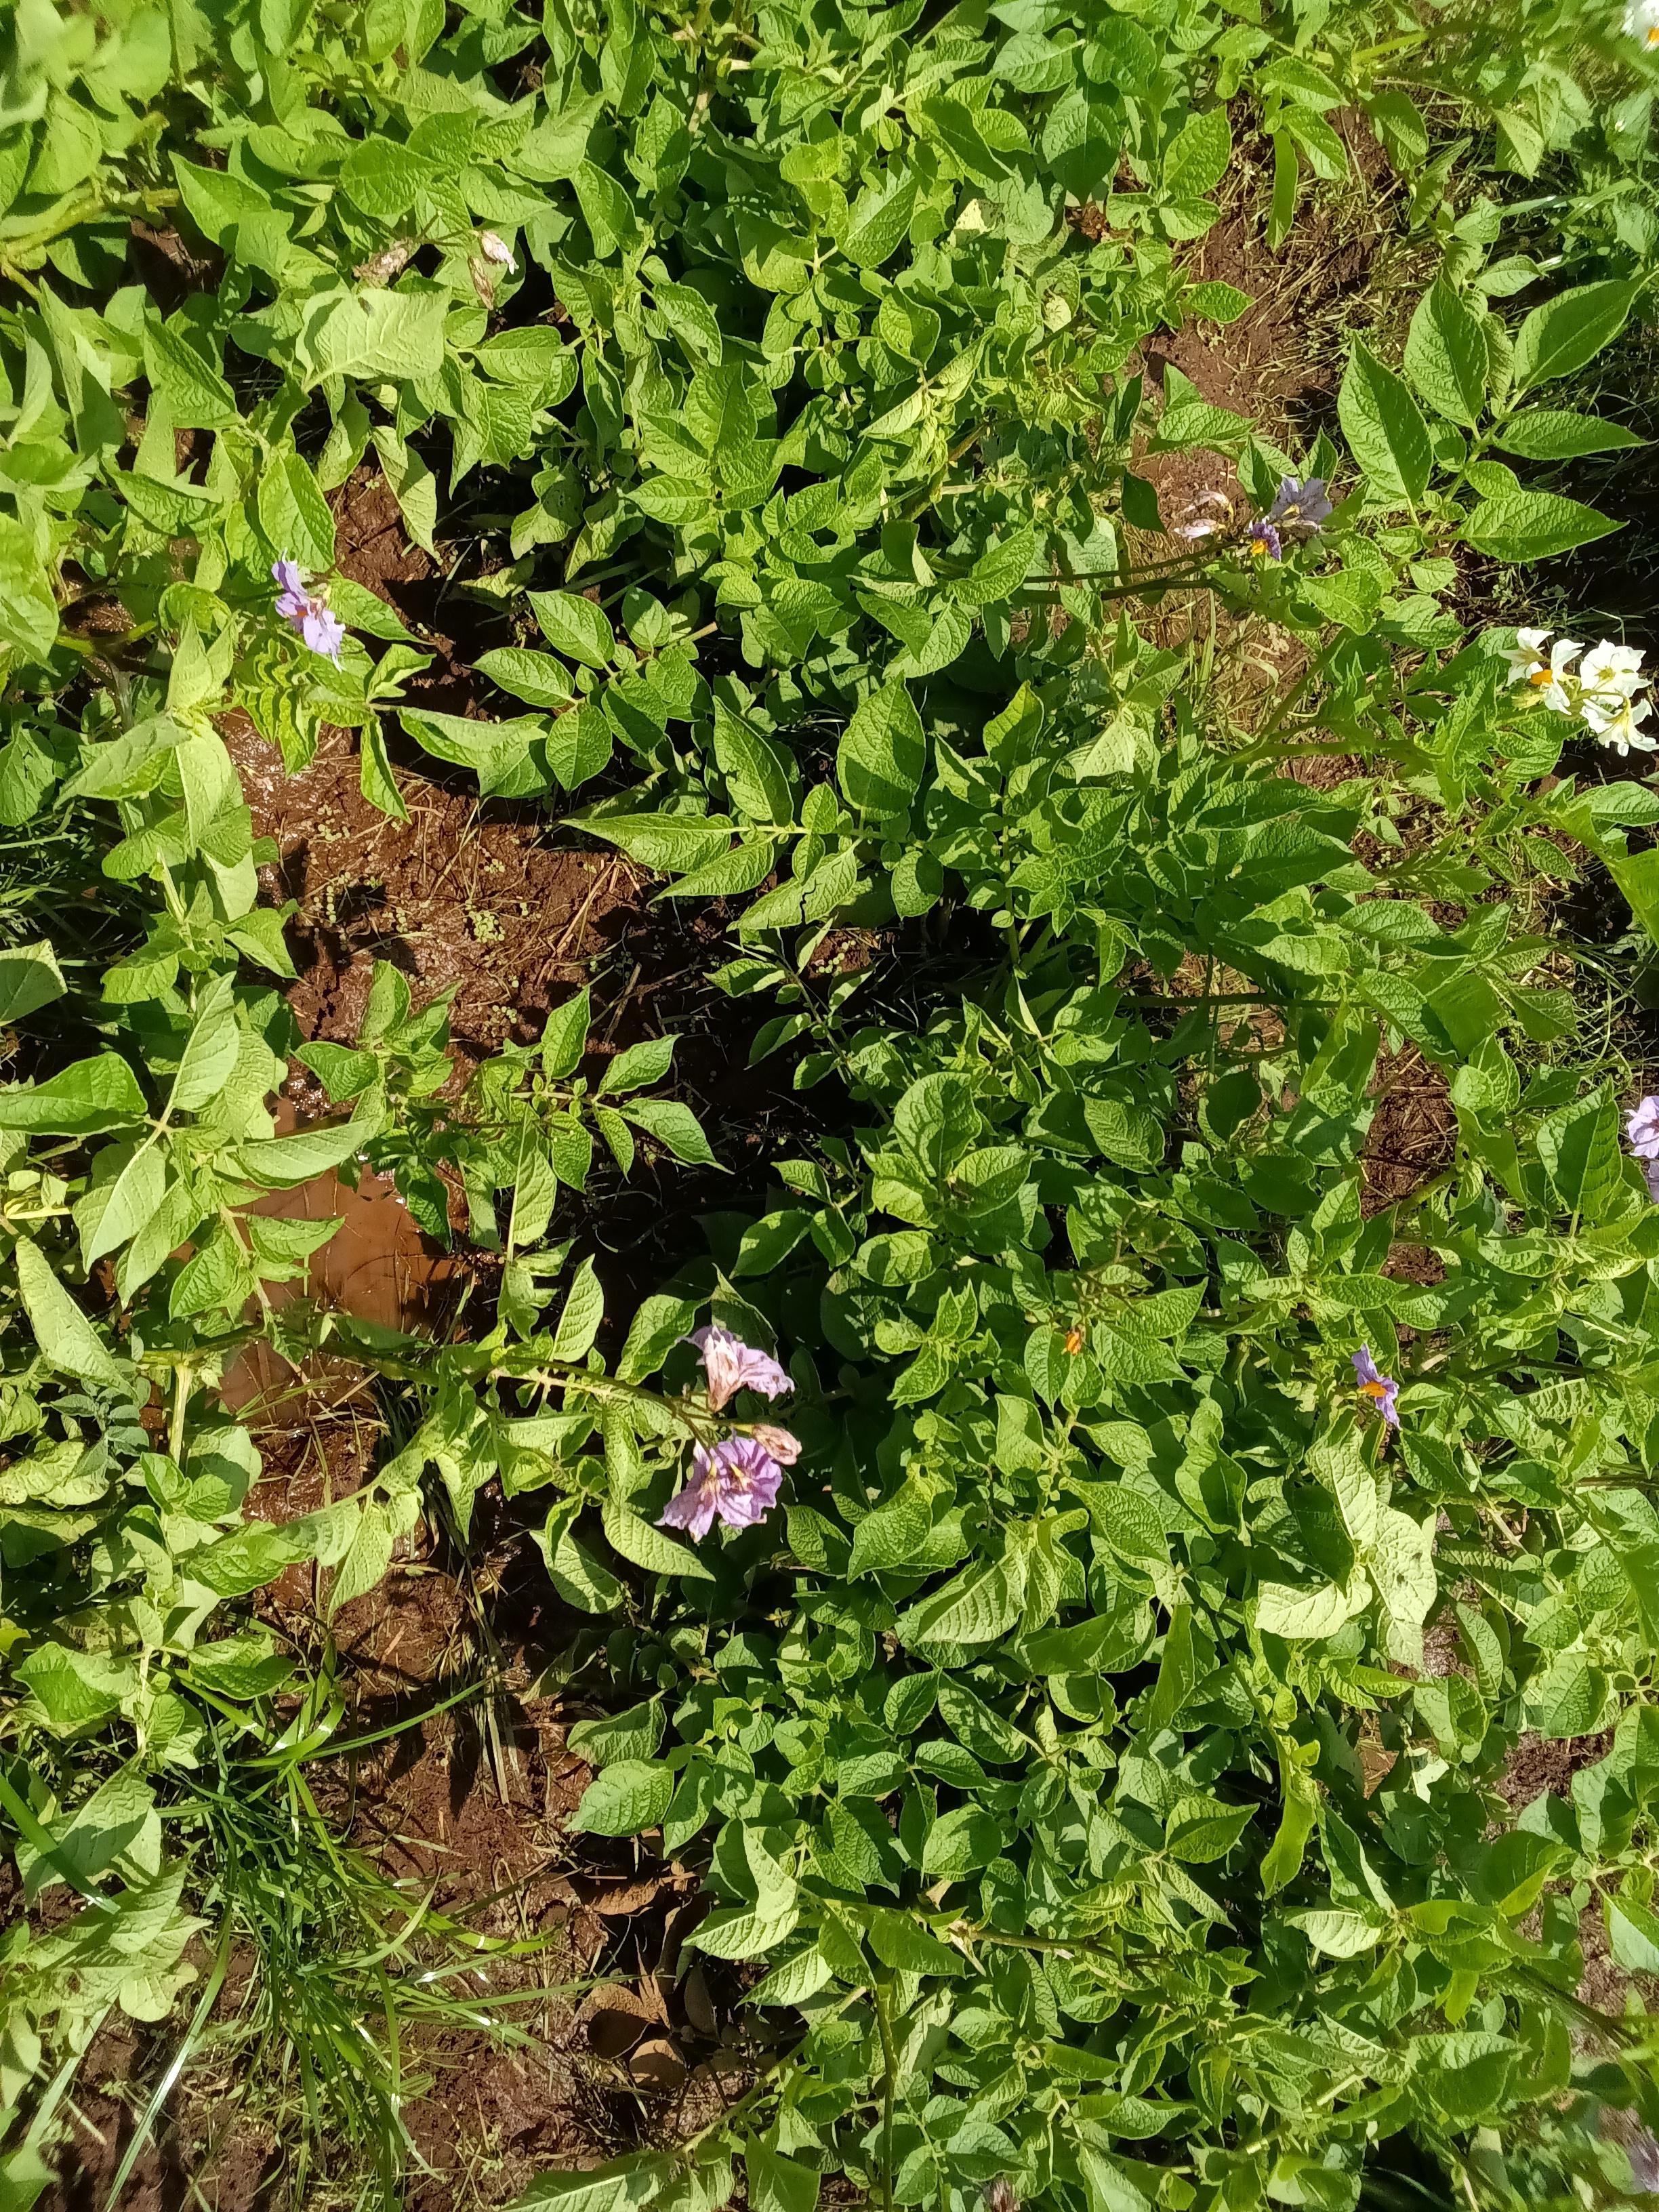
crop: potato
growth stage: flowering
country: Kenya
